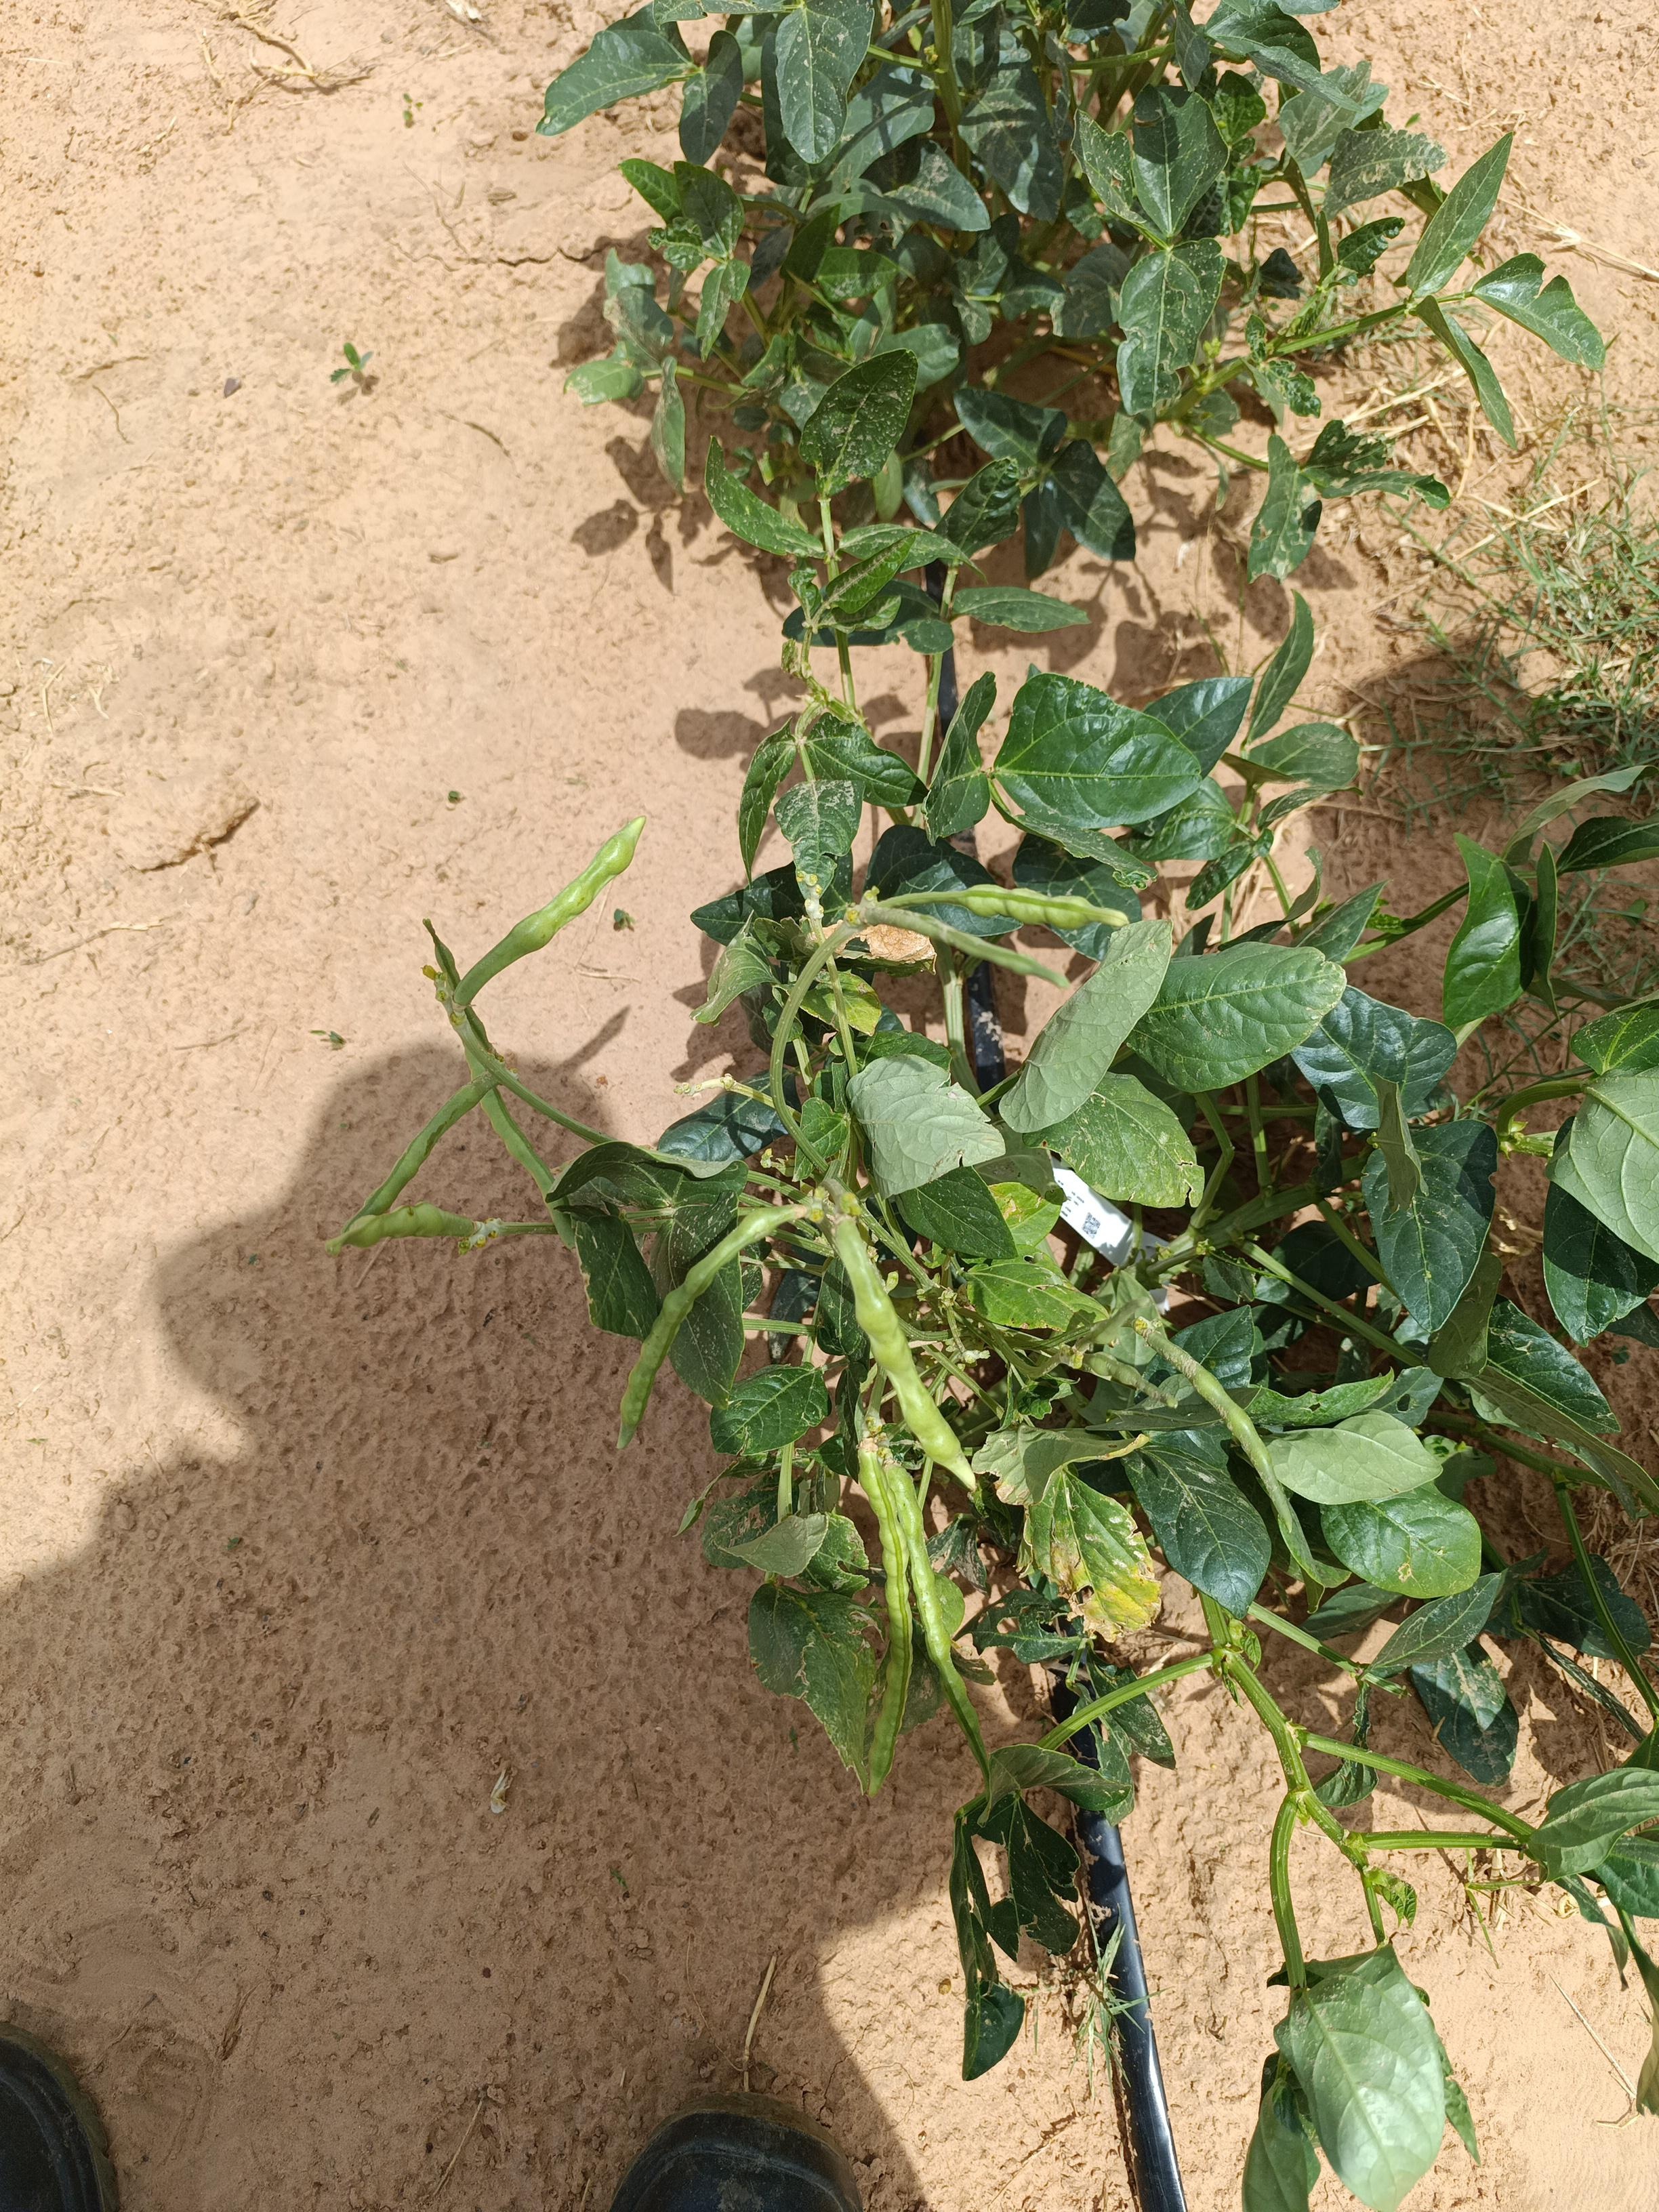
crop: cowpea
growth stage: development pod
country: Nigeria
